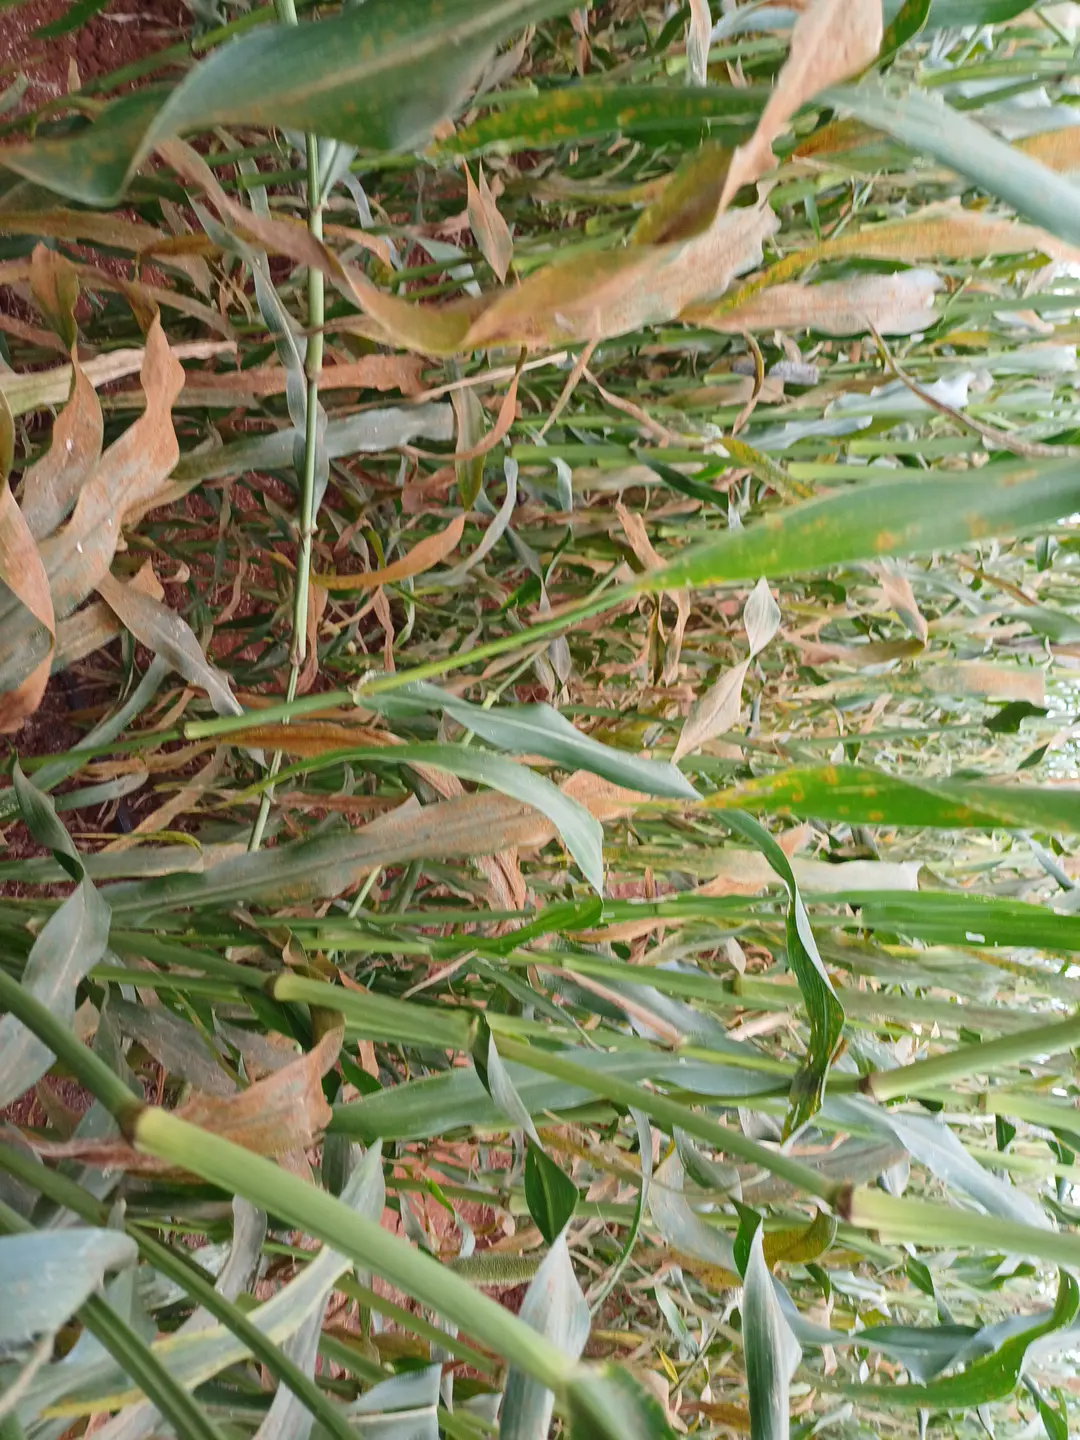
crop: pearl millet
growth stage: filling grain
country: Kenya
